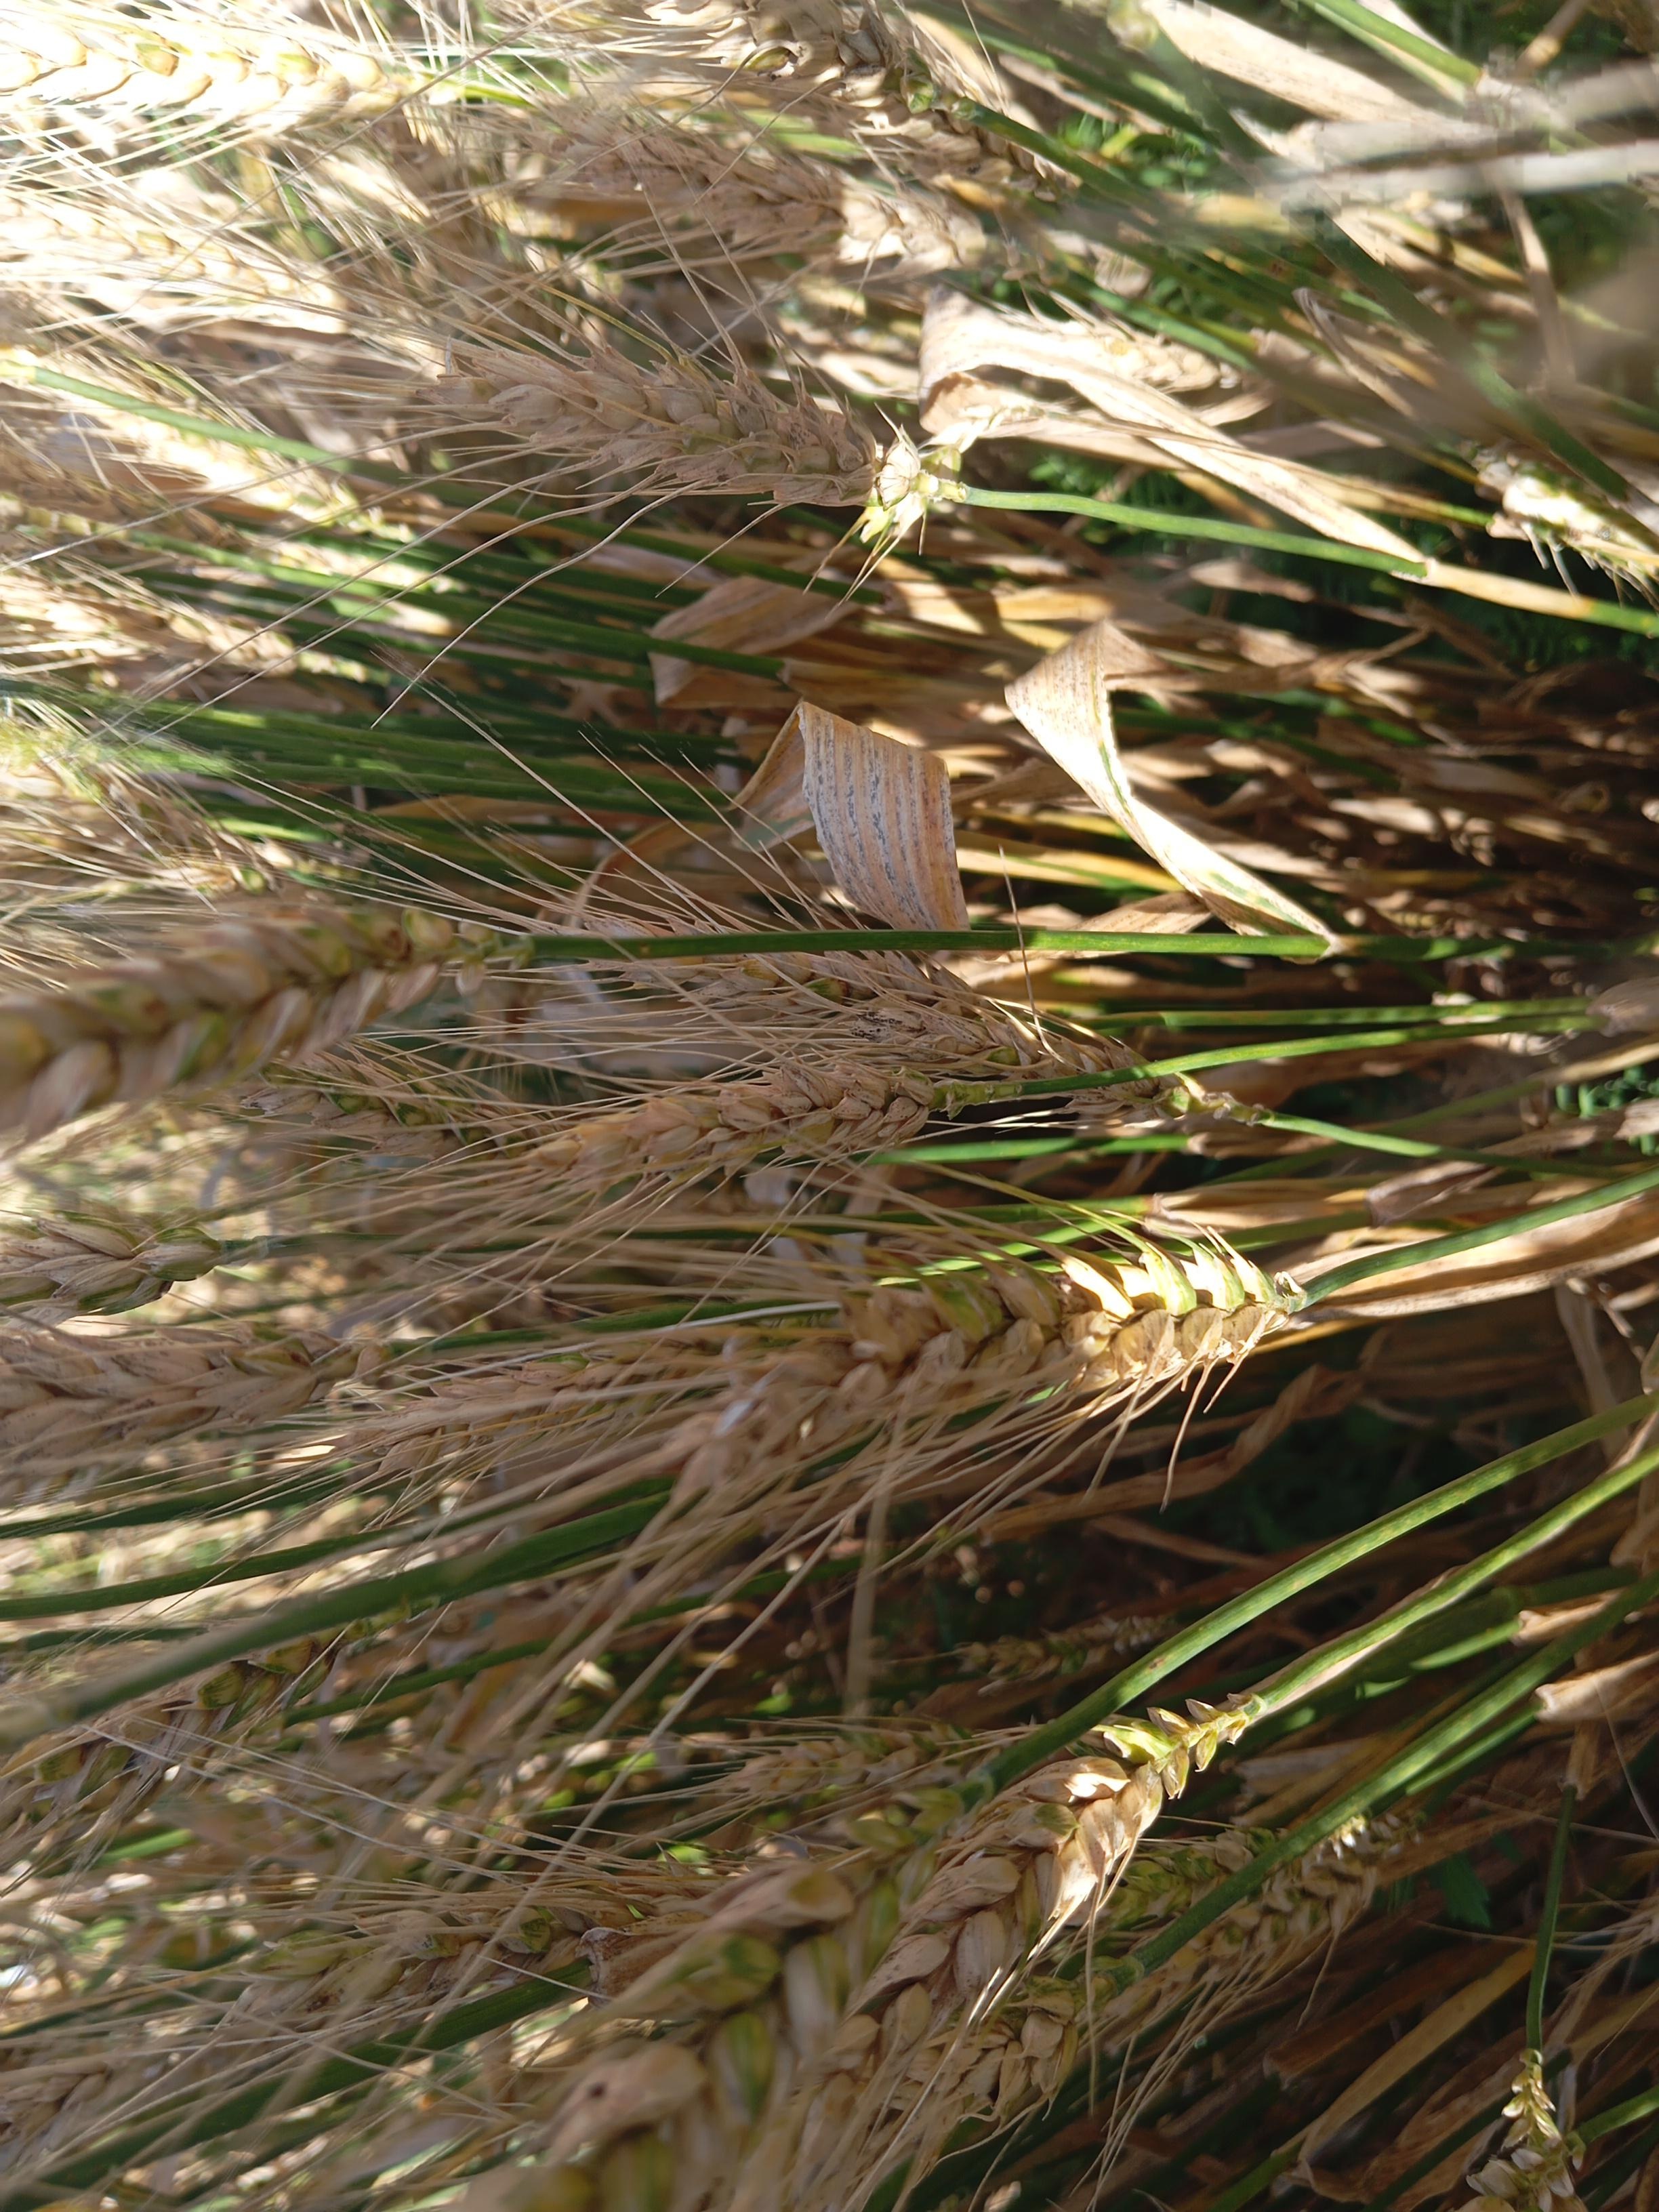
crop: wheat
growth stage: maturity
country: Kenya
